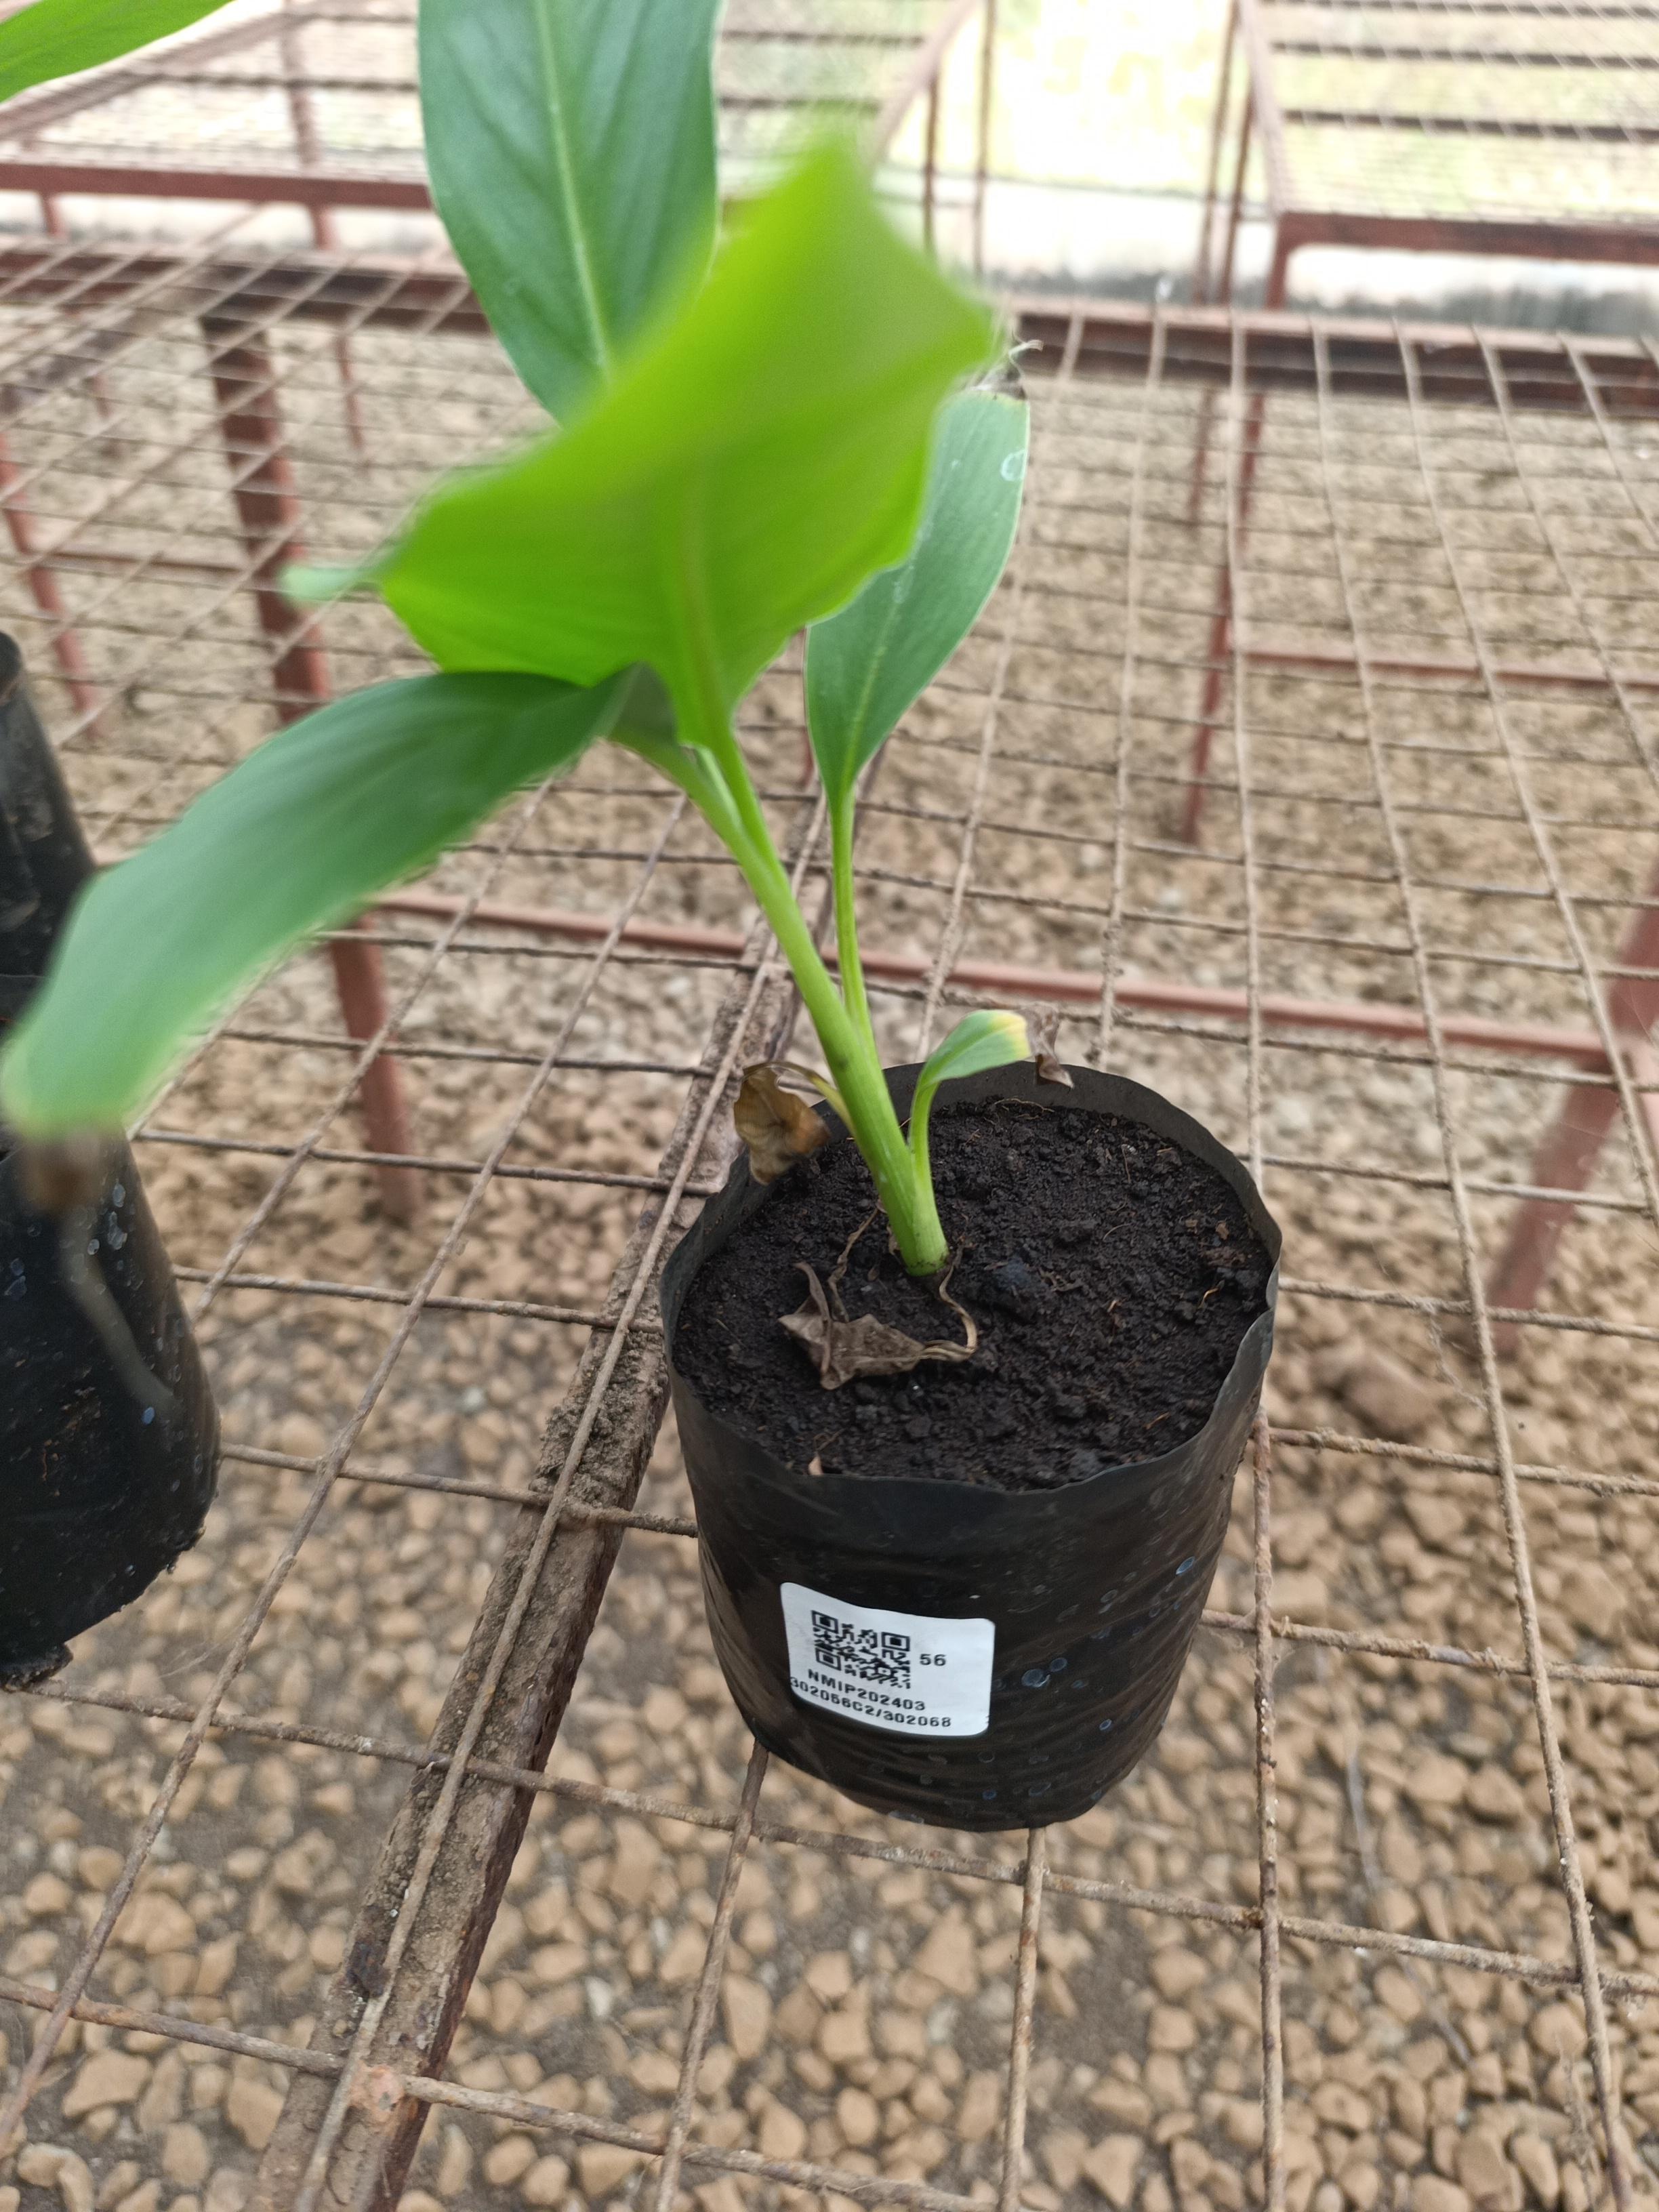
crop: banana
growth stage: vegetative
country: Tanzania
